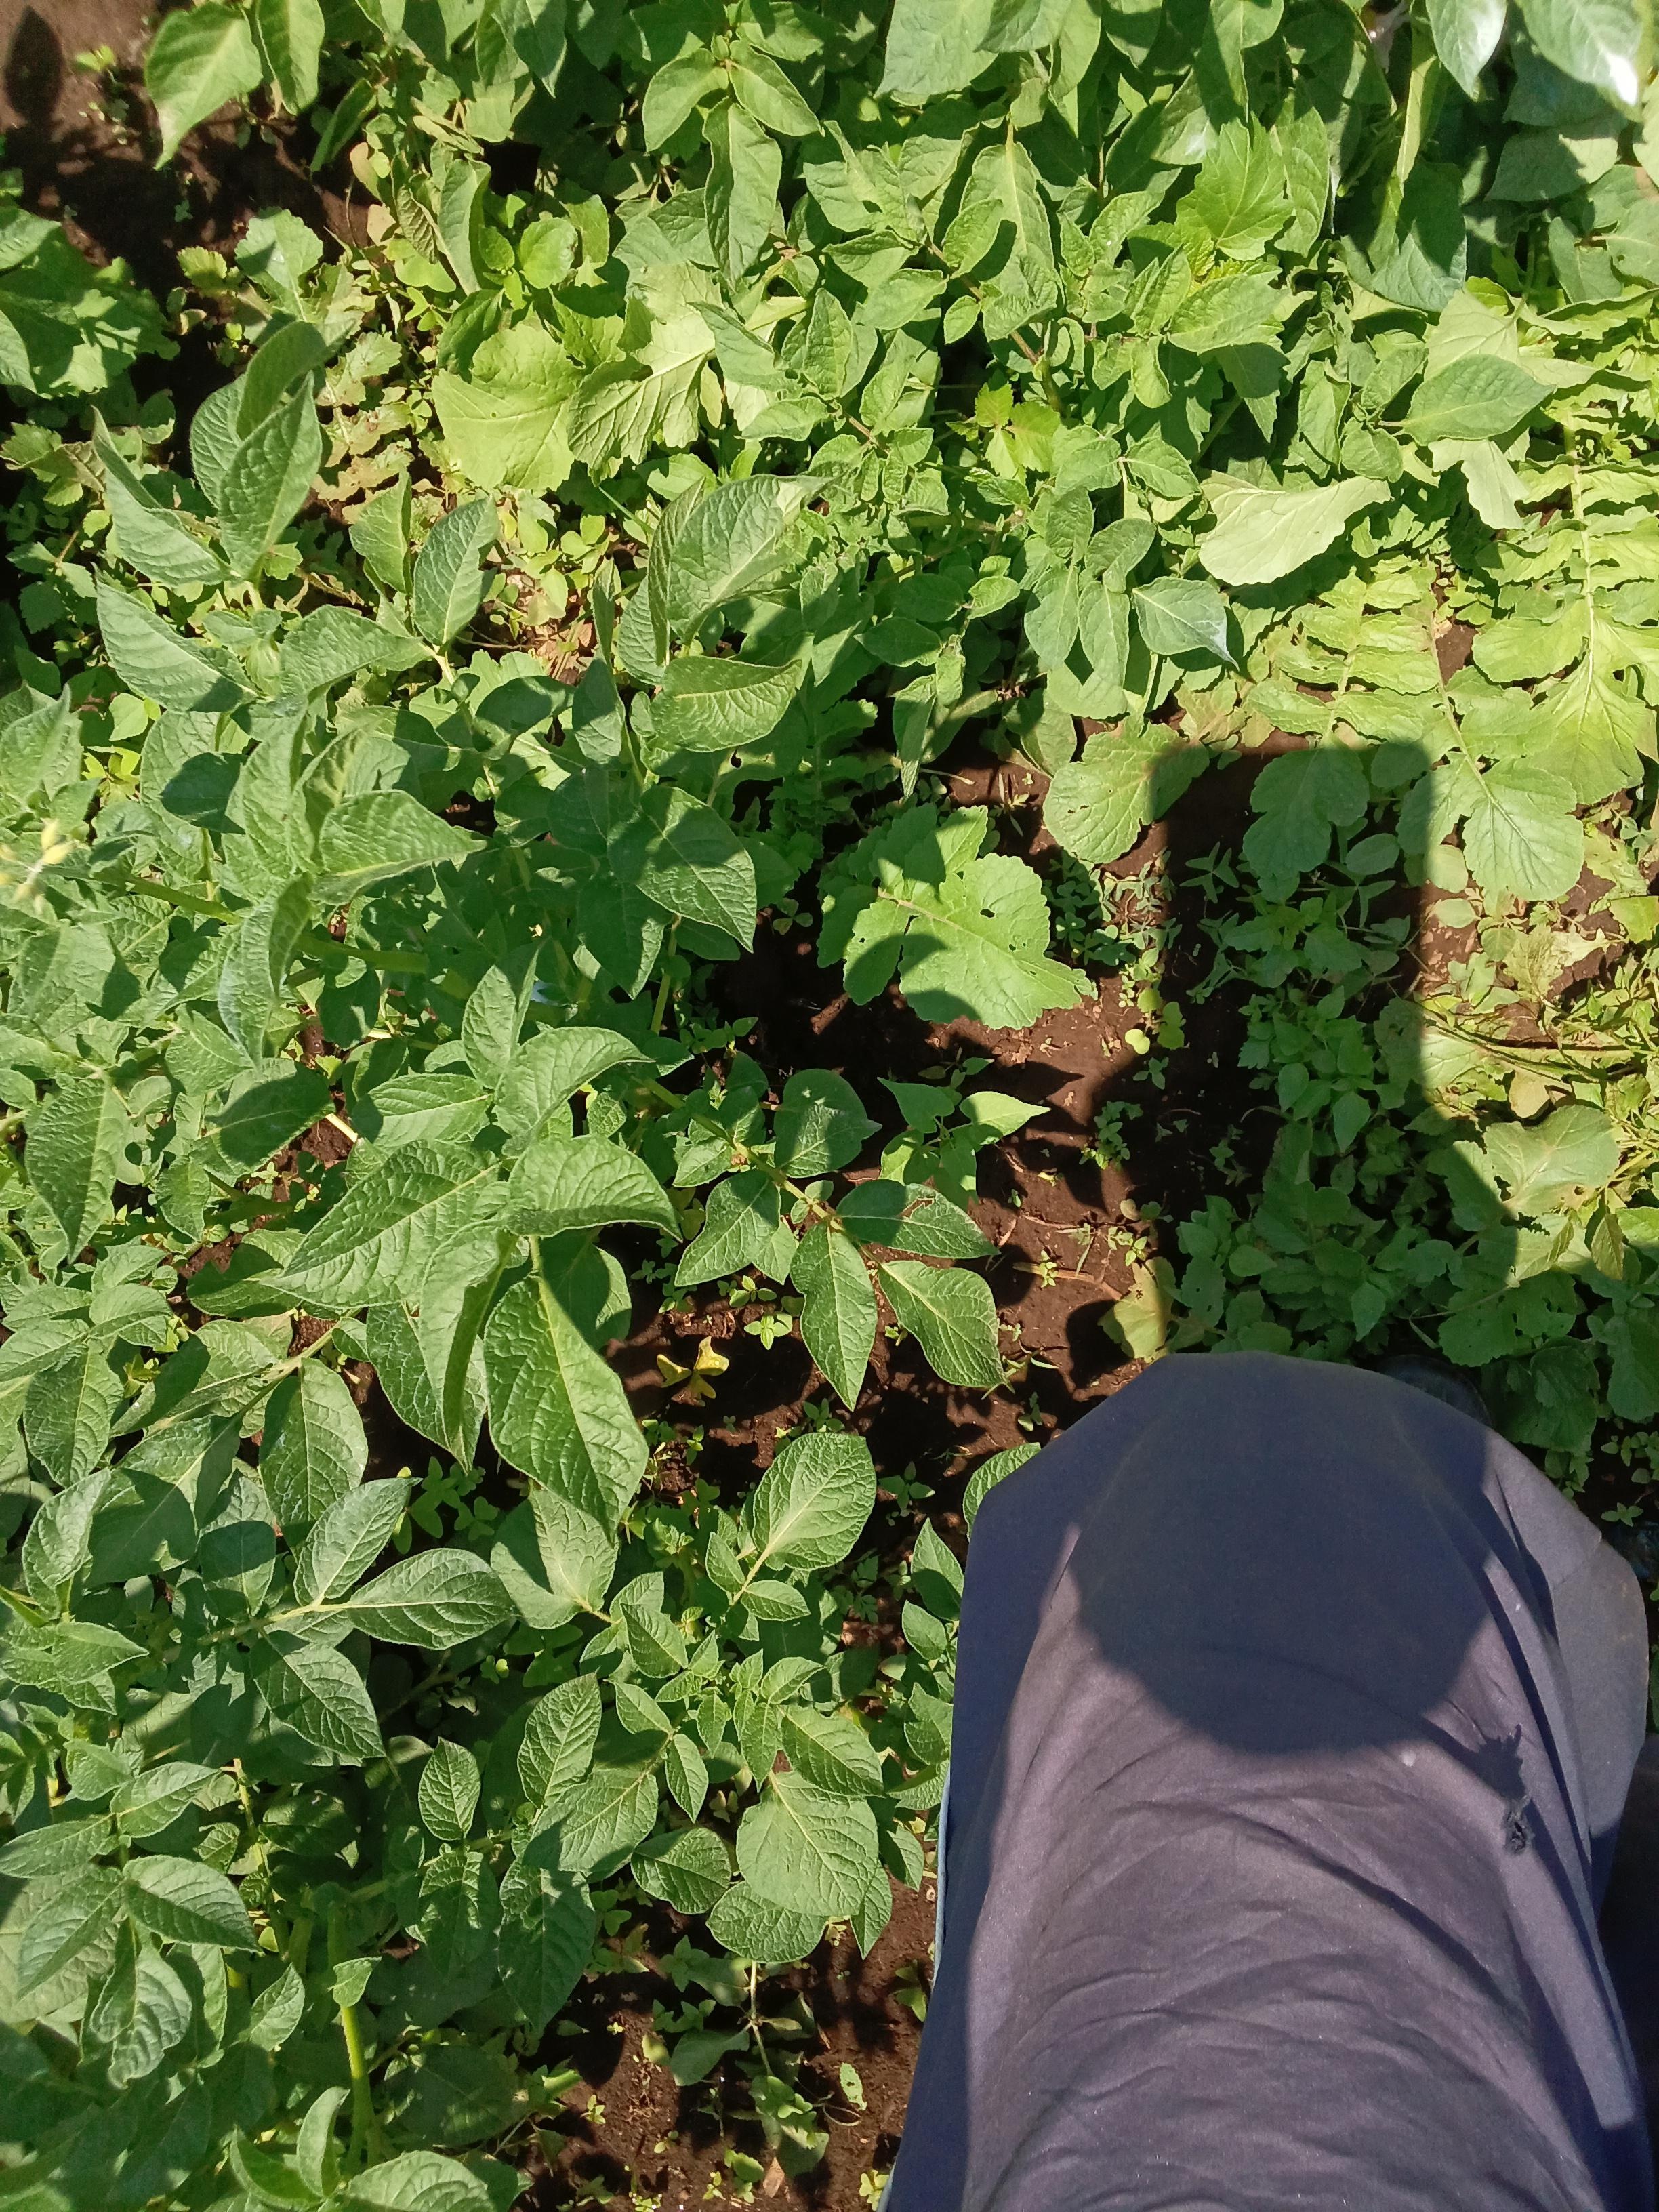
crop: potato
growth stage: flowering
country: Kenya
